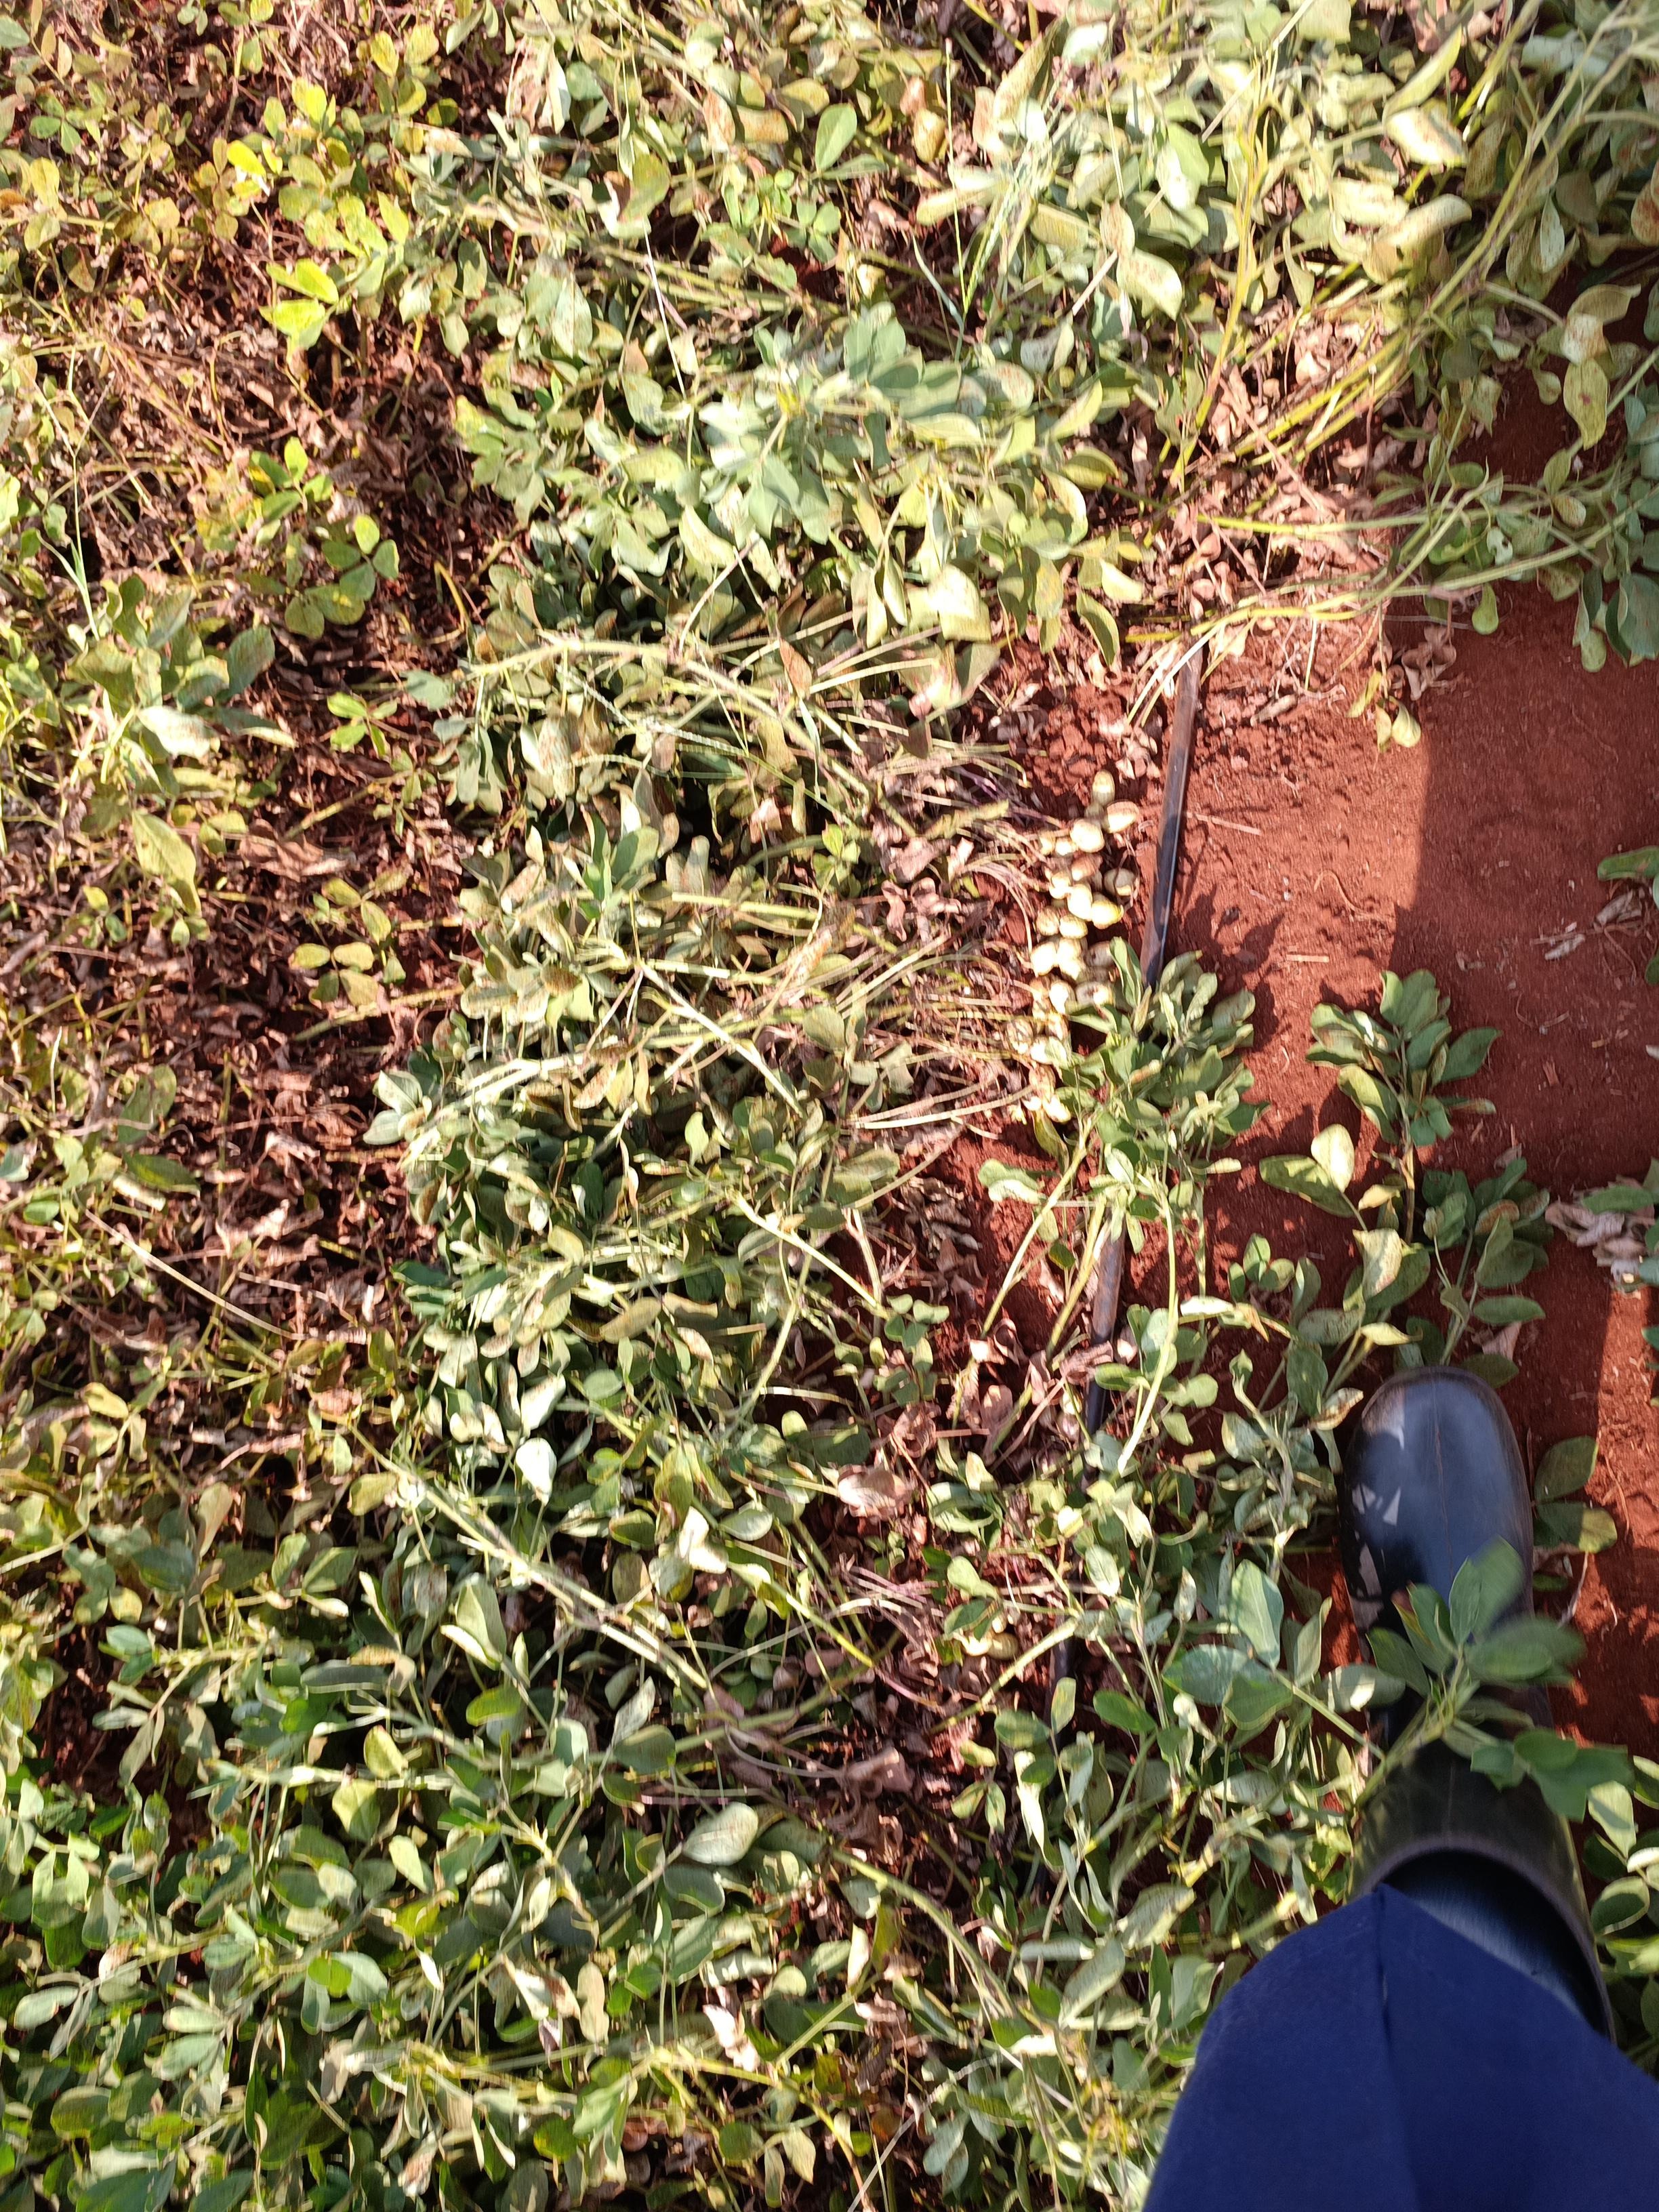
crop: groundnut
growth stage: maturity
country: Kenya
